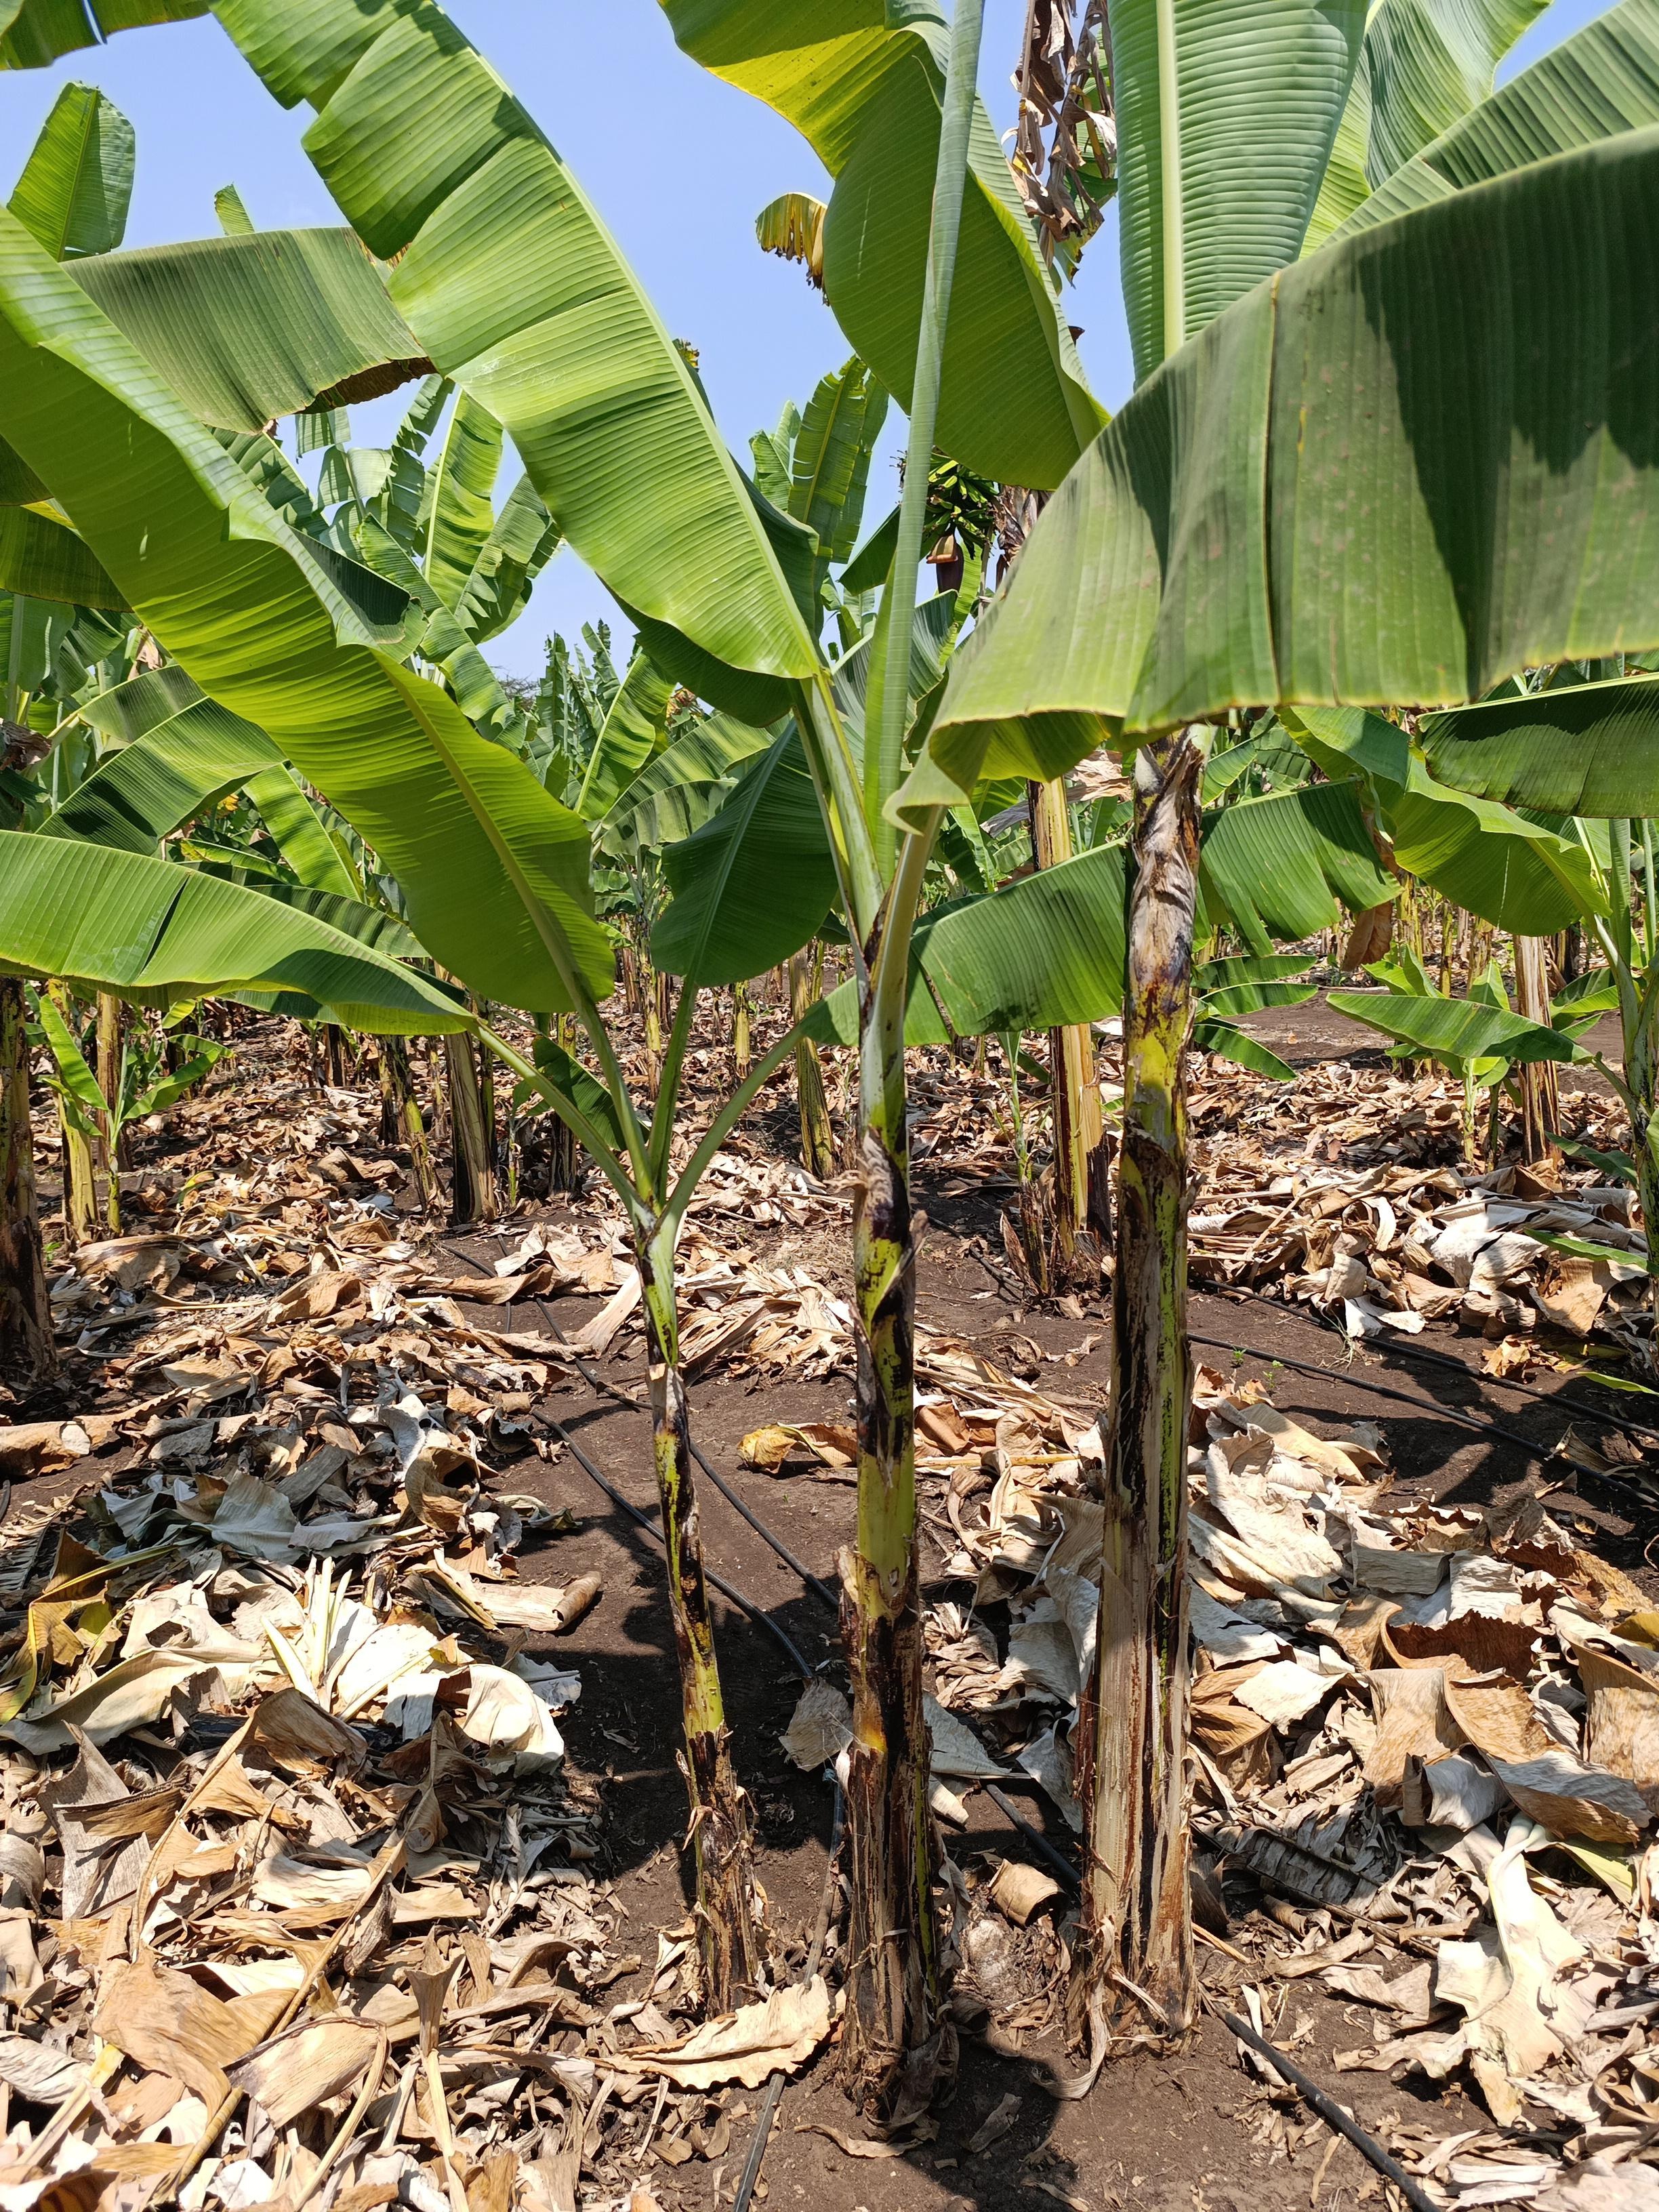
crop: banana
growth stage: vegetative
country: Tanzania
